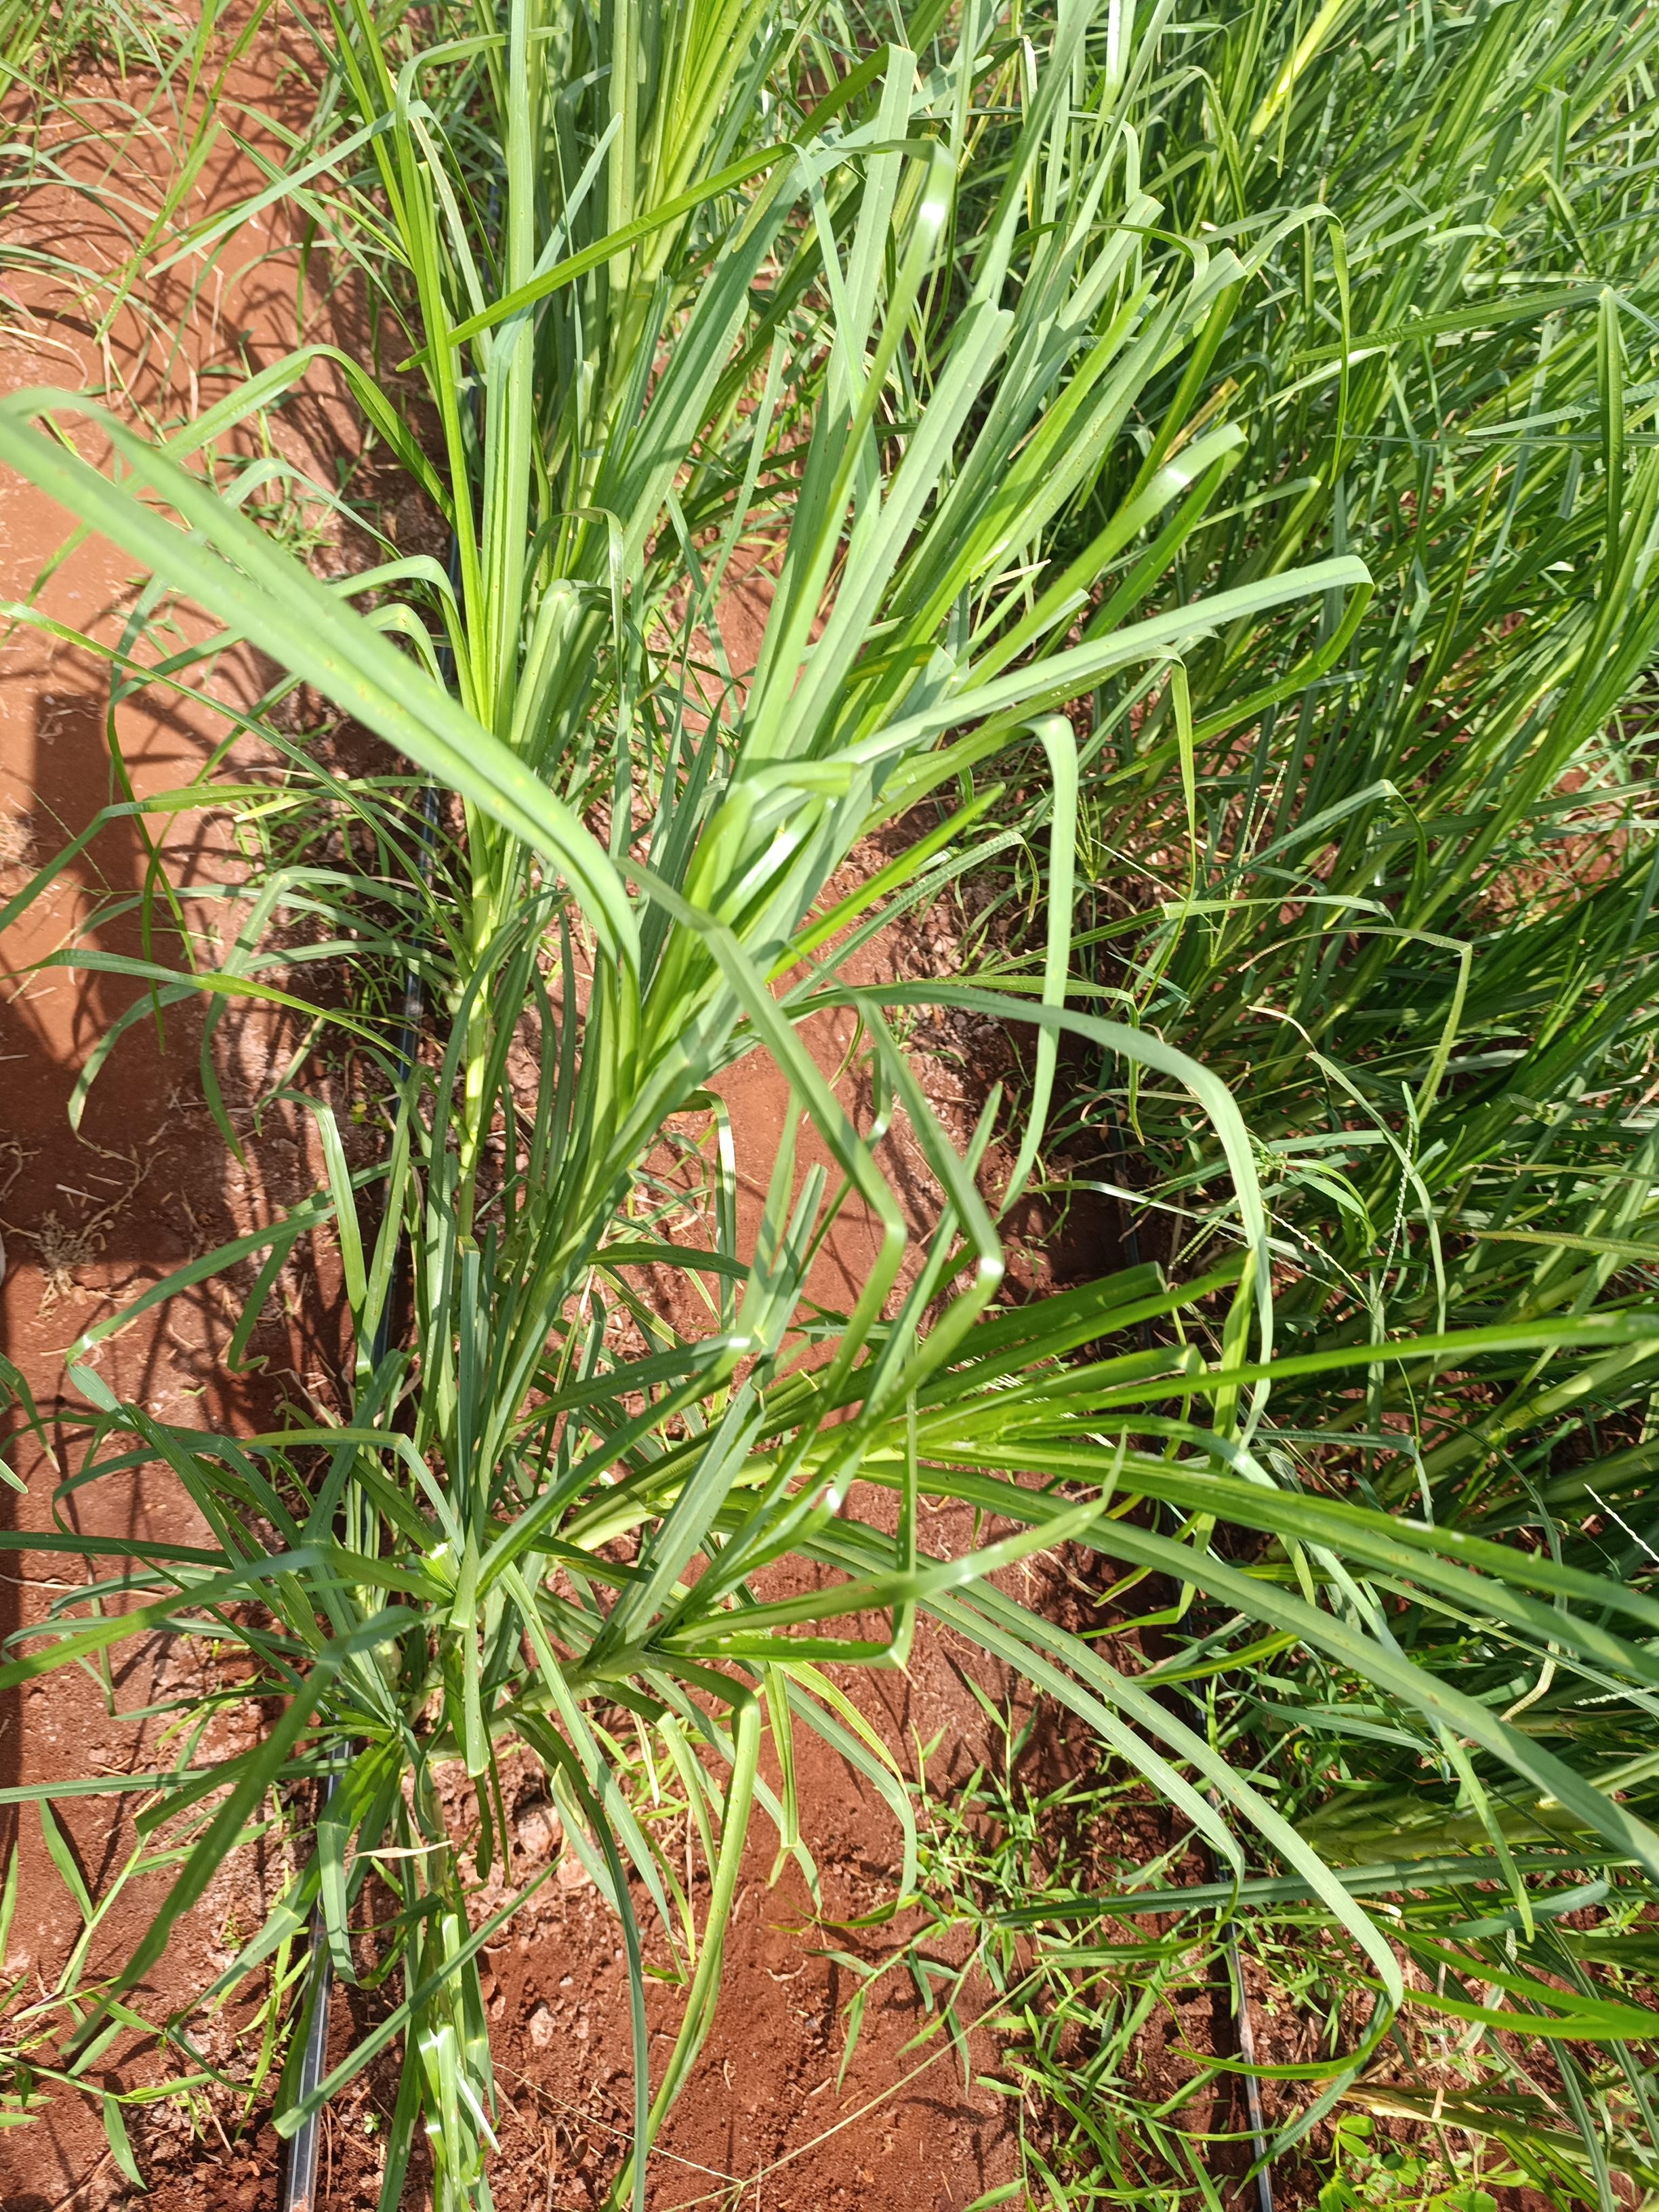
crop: finger millet
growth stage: flowering
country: Kenya
